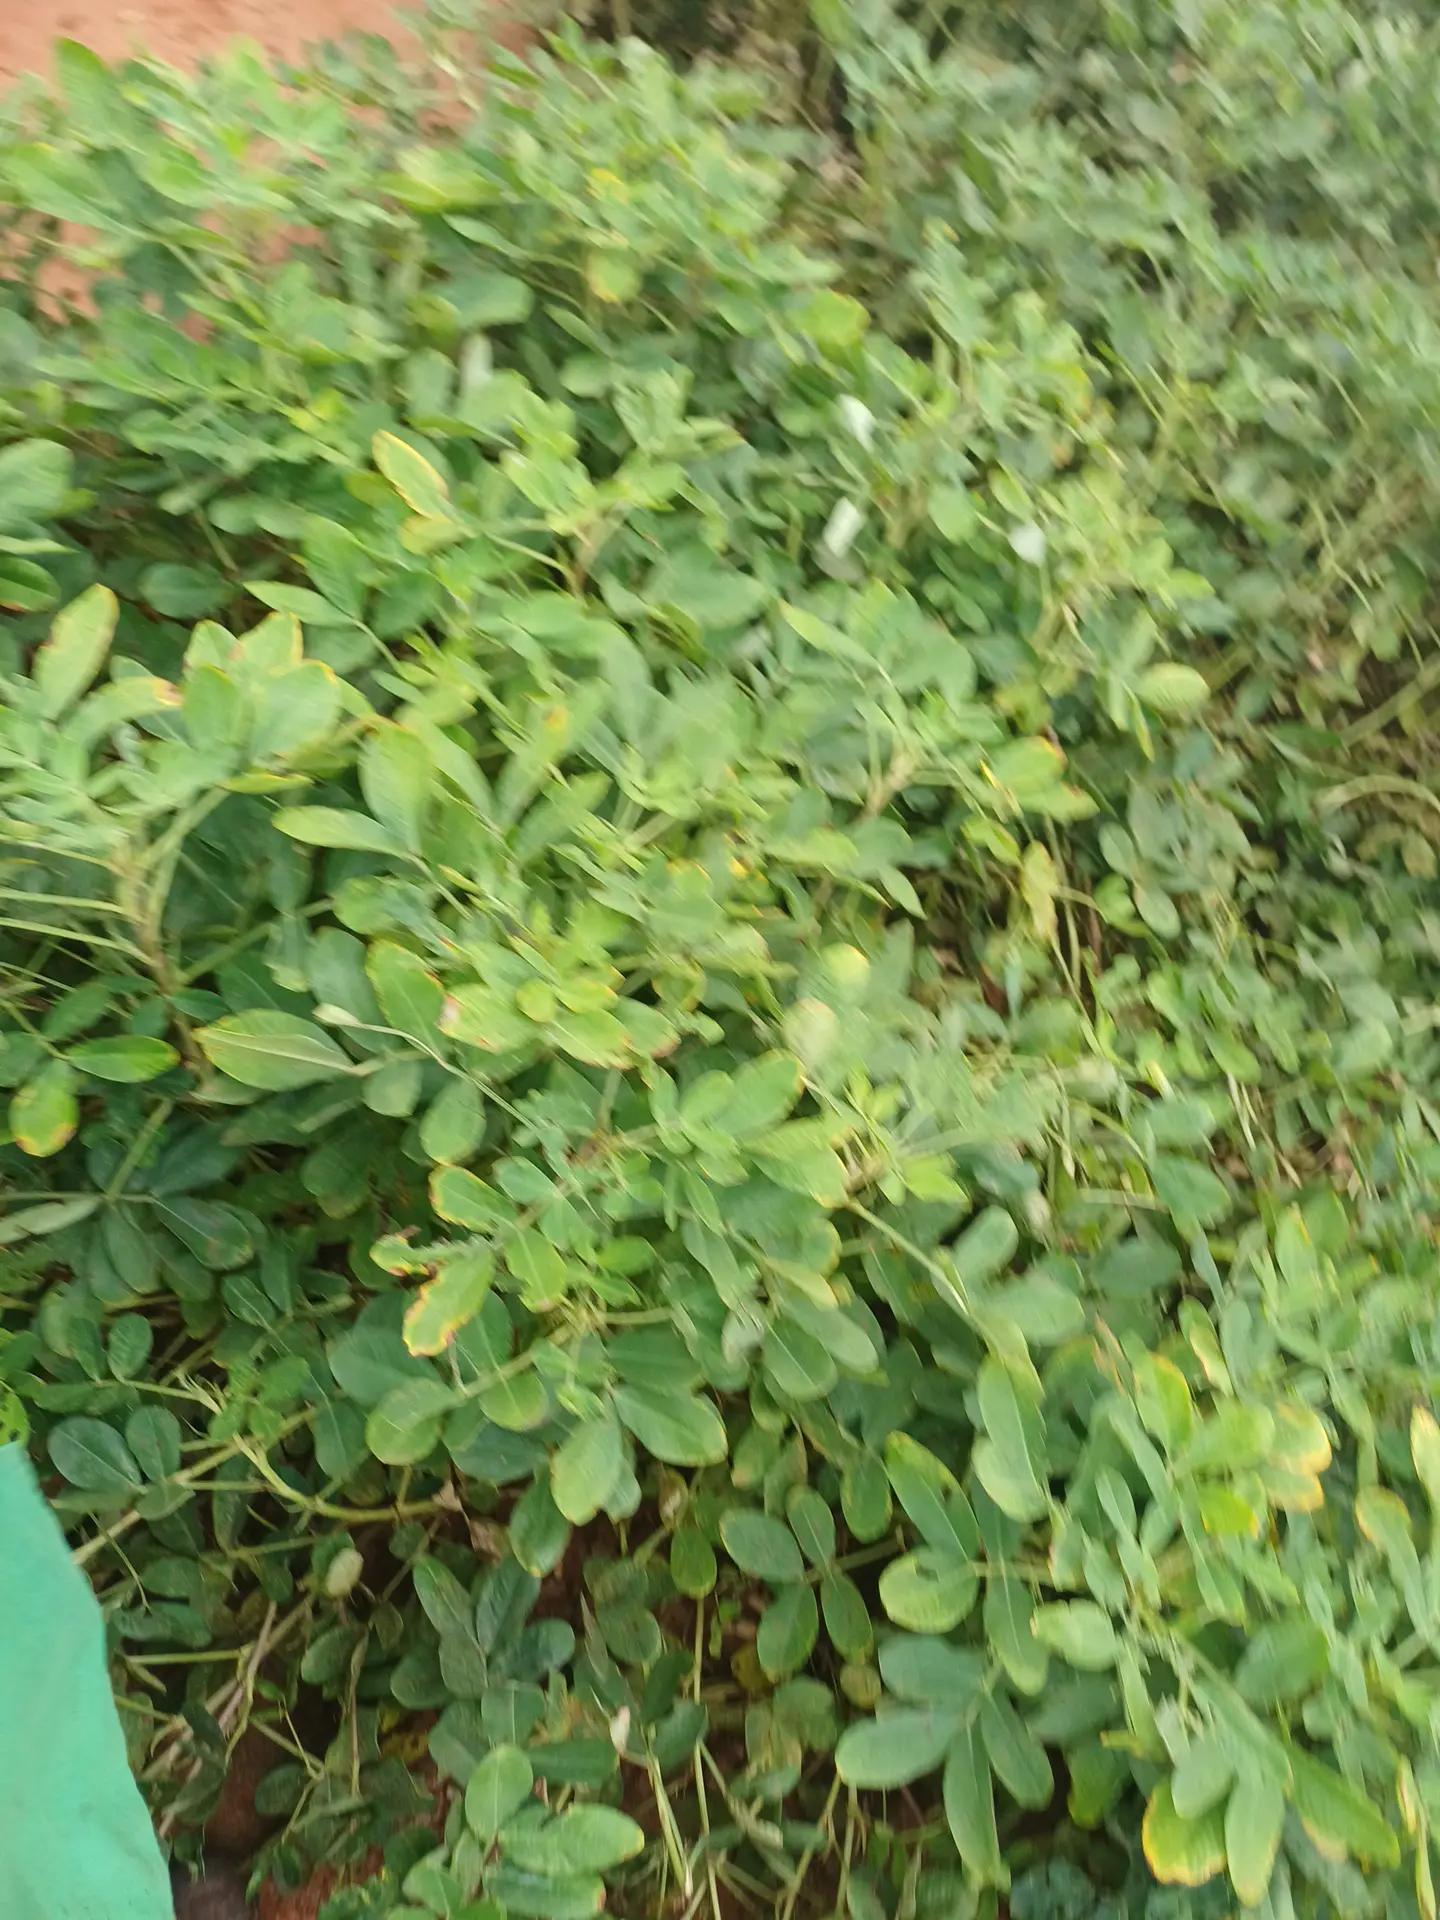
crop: groundnut
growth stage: pegging
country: Kenya
